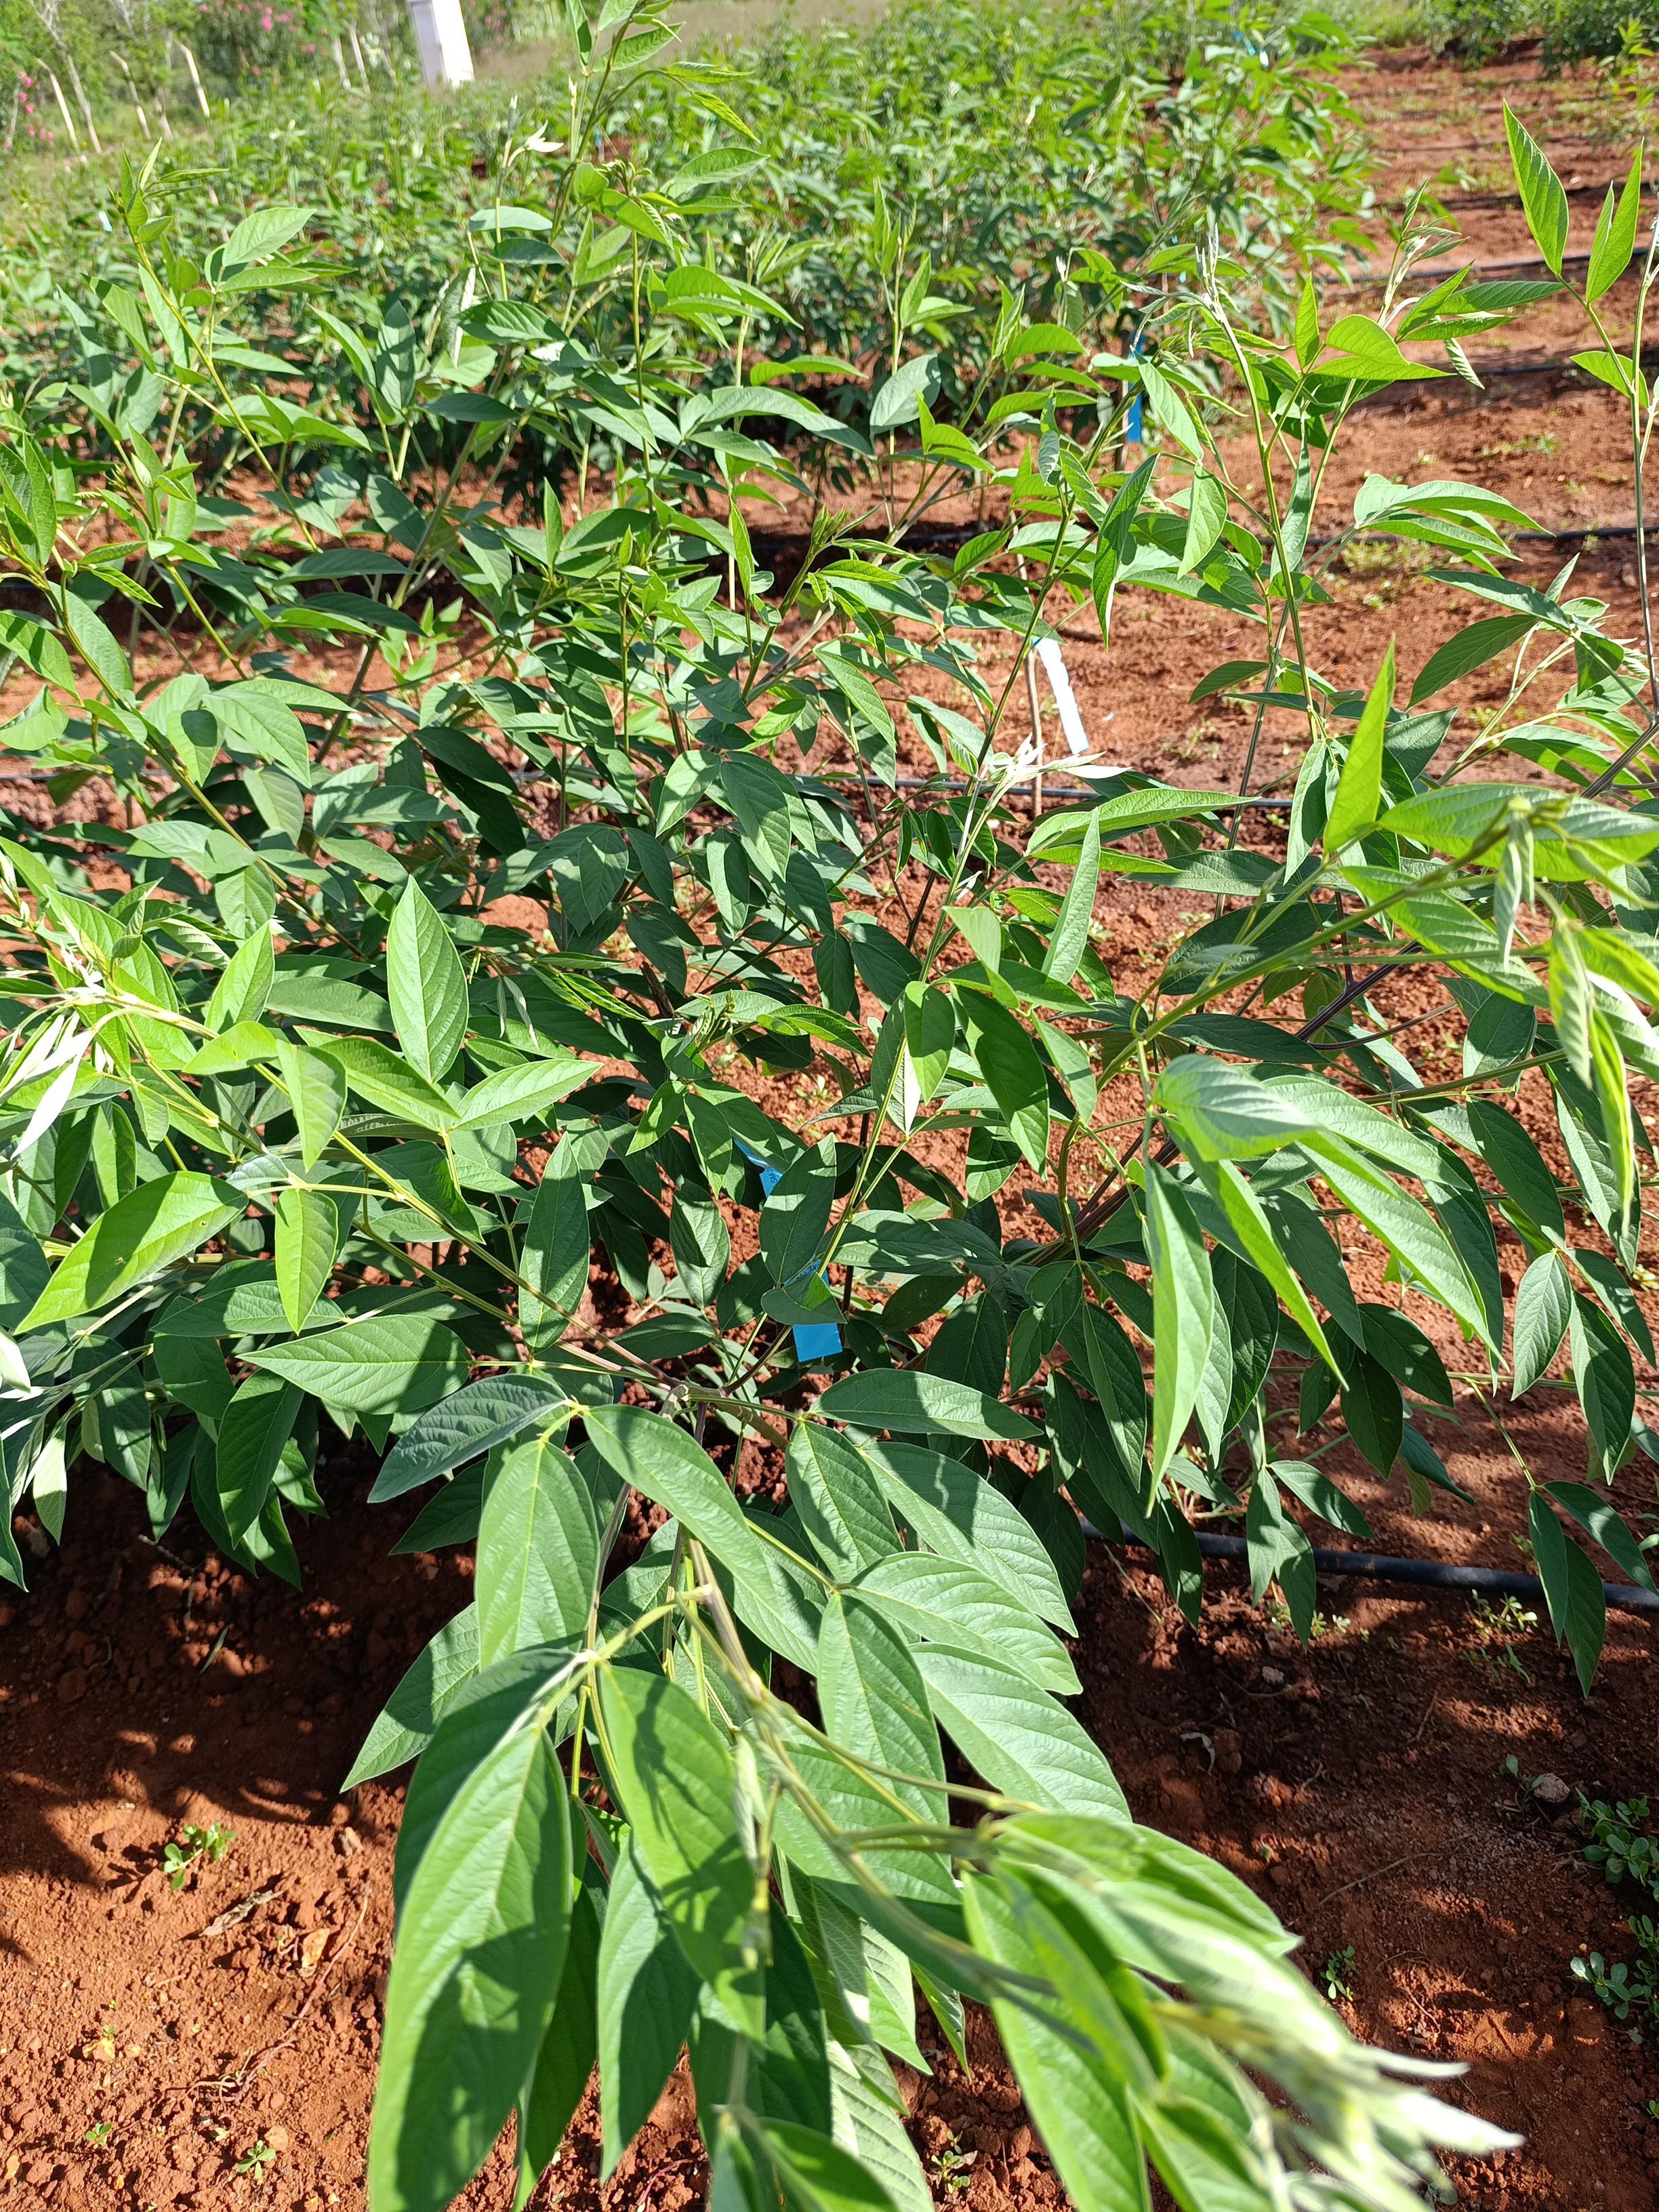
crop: pigeonpea
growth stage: vegetative
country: Kenya
